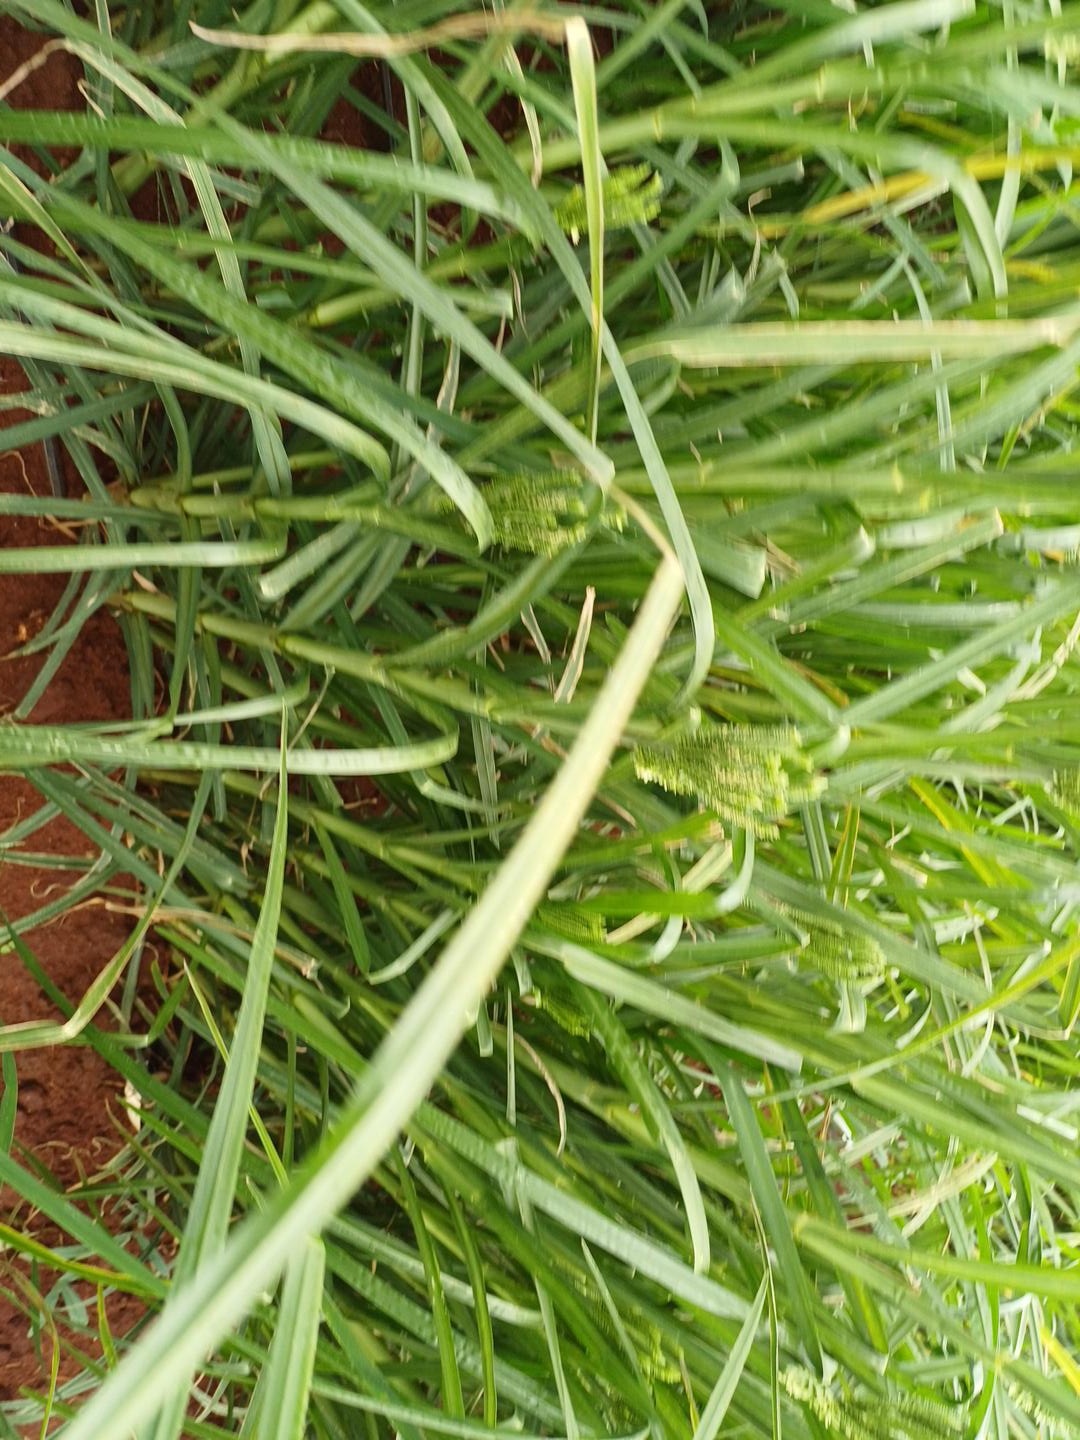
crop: finger millet
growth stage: heading tuber
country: Kenya
